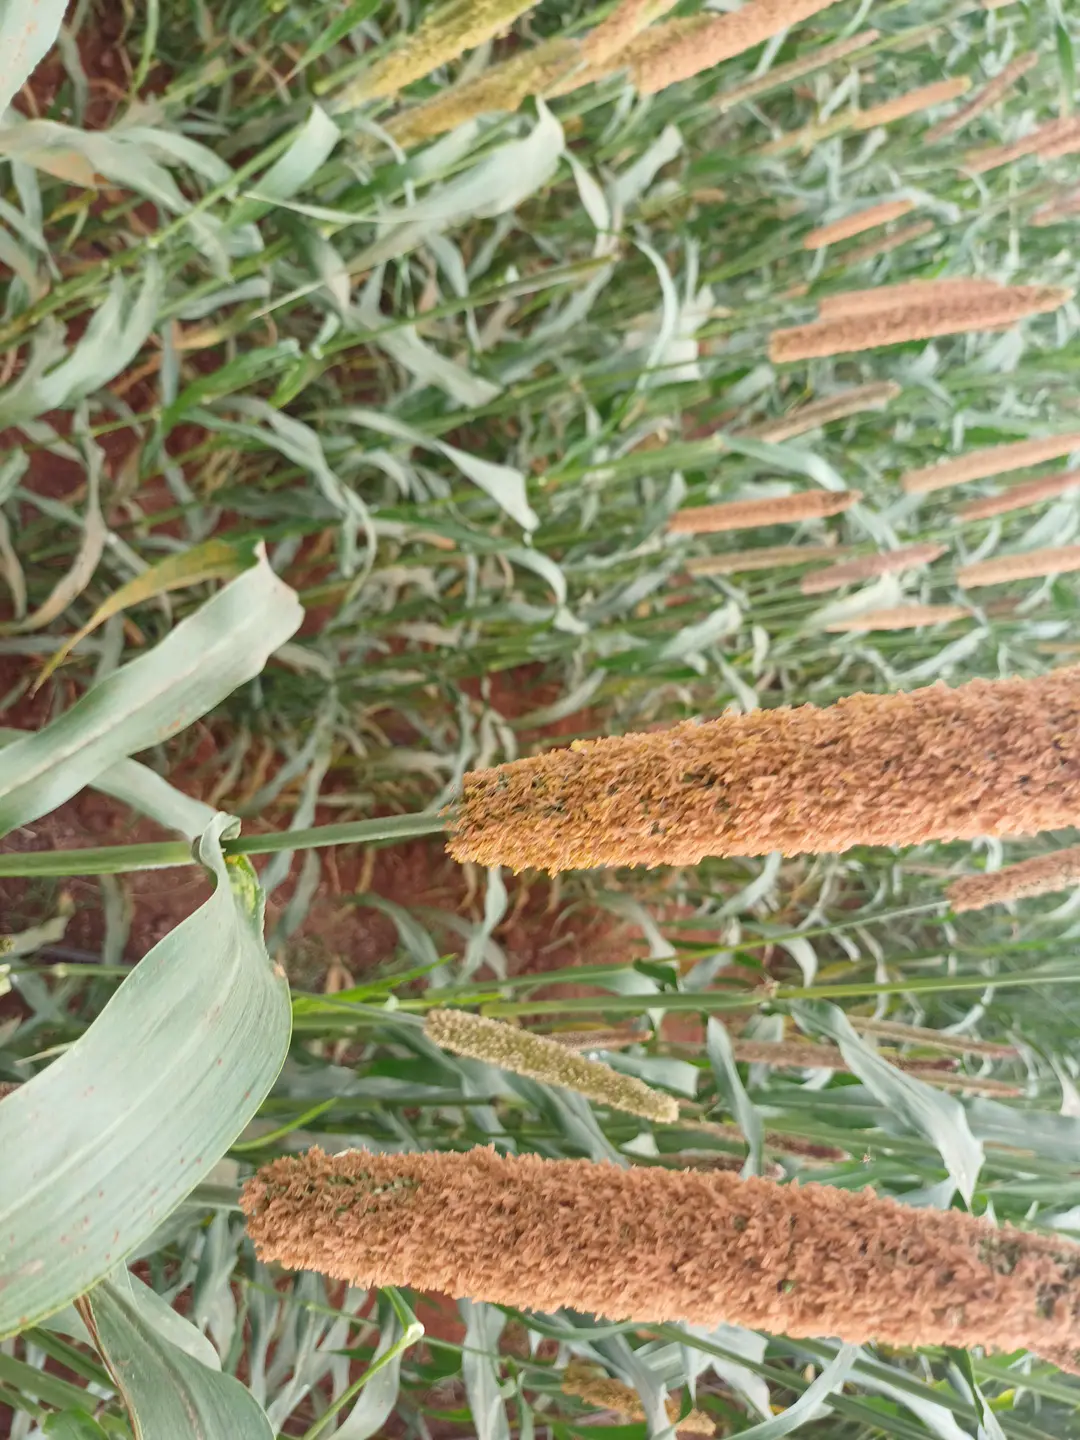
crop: pearl millet
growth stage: filling grain
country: Kenya
